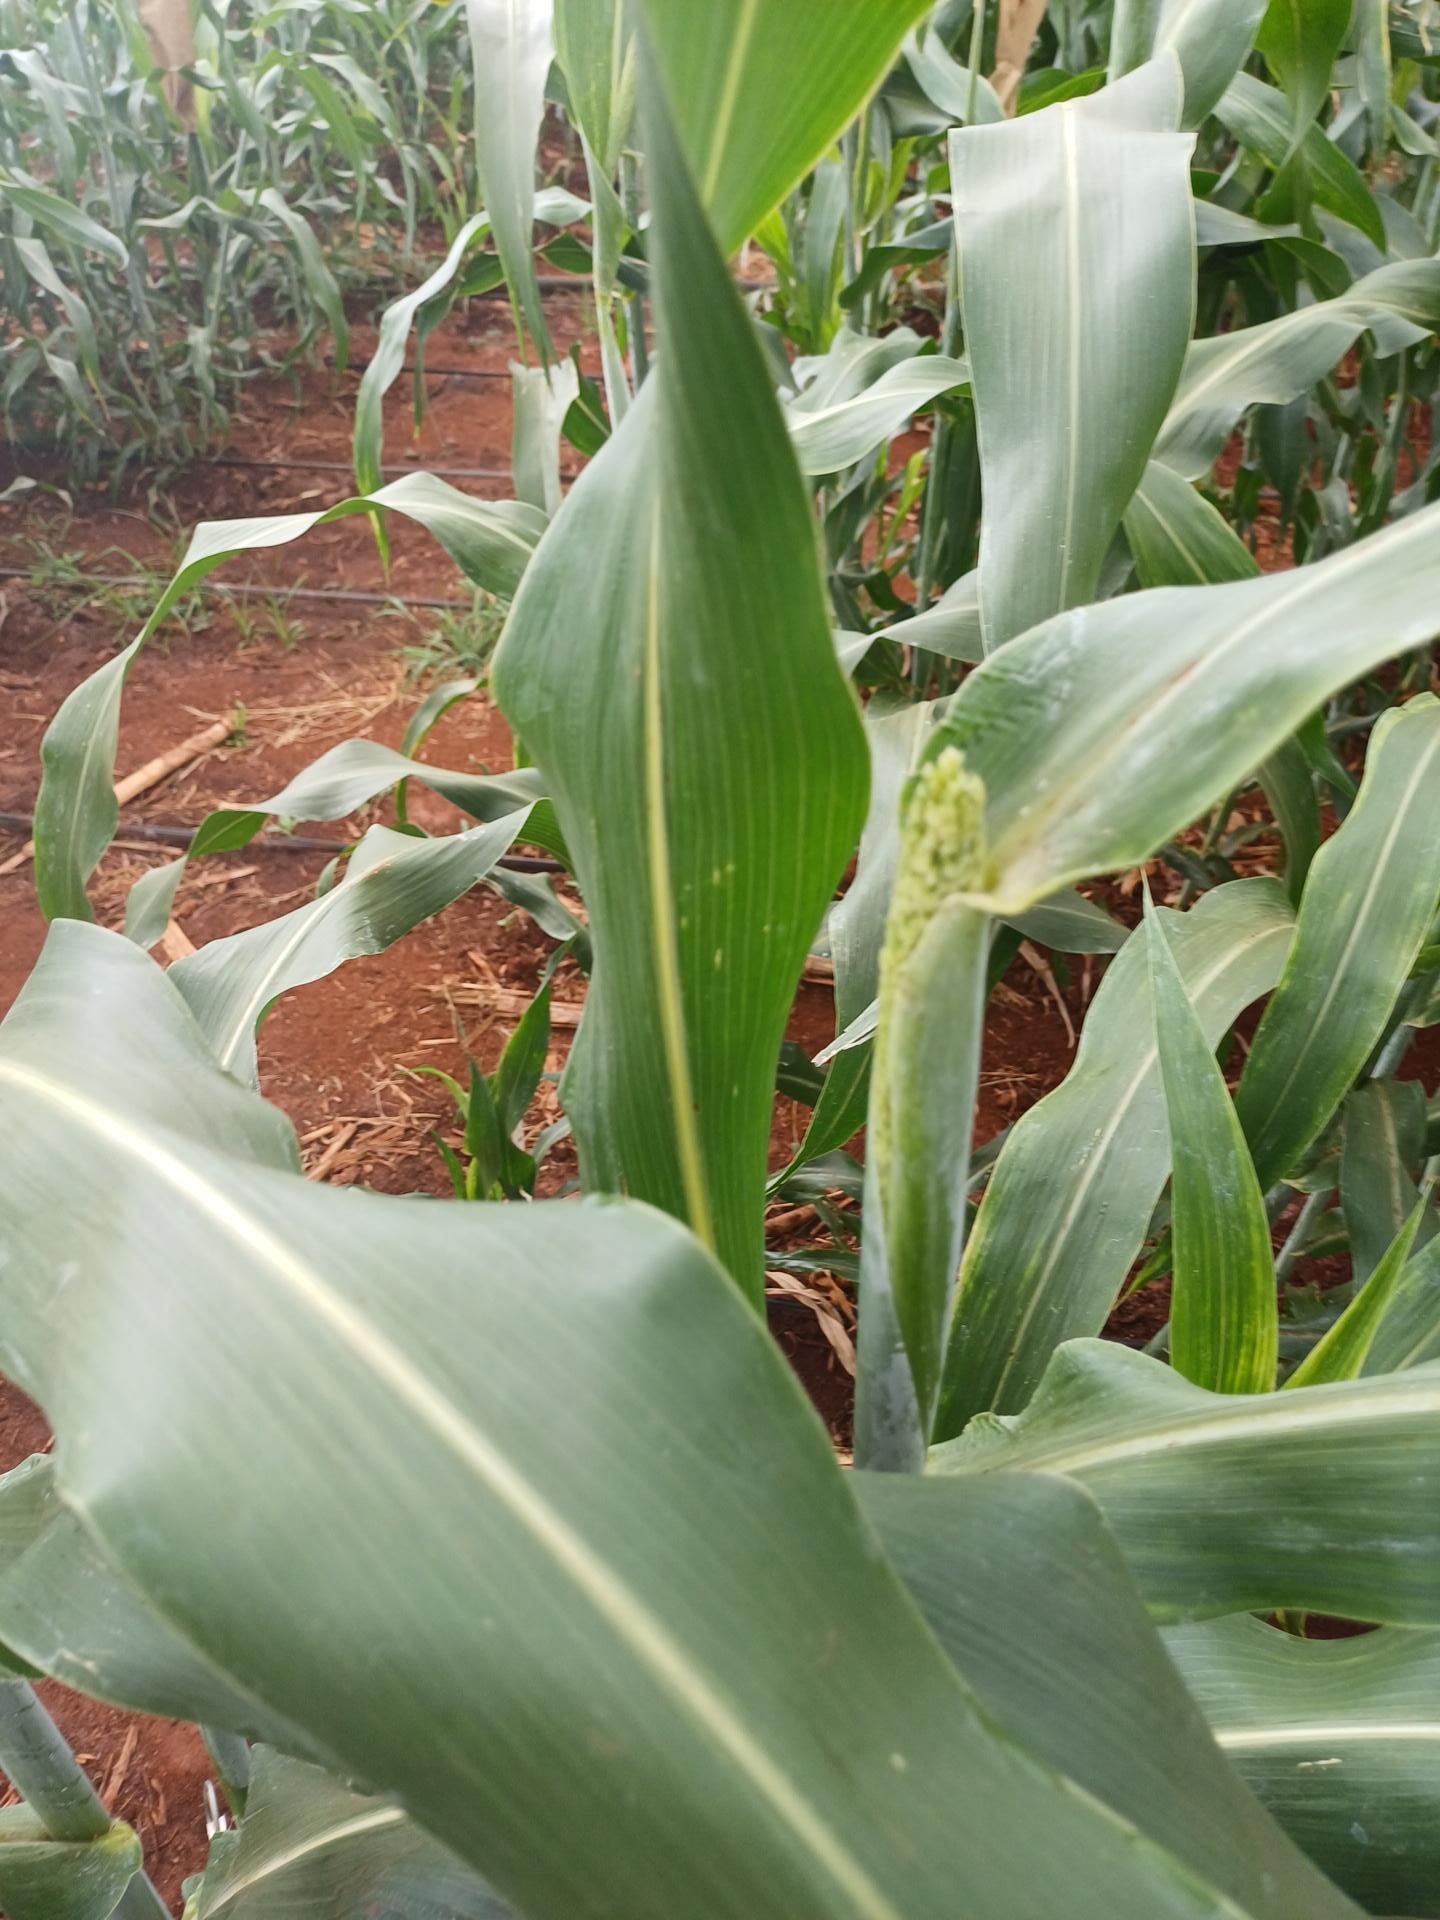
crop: sorghum
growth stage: heading tuber
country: Kenya
